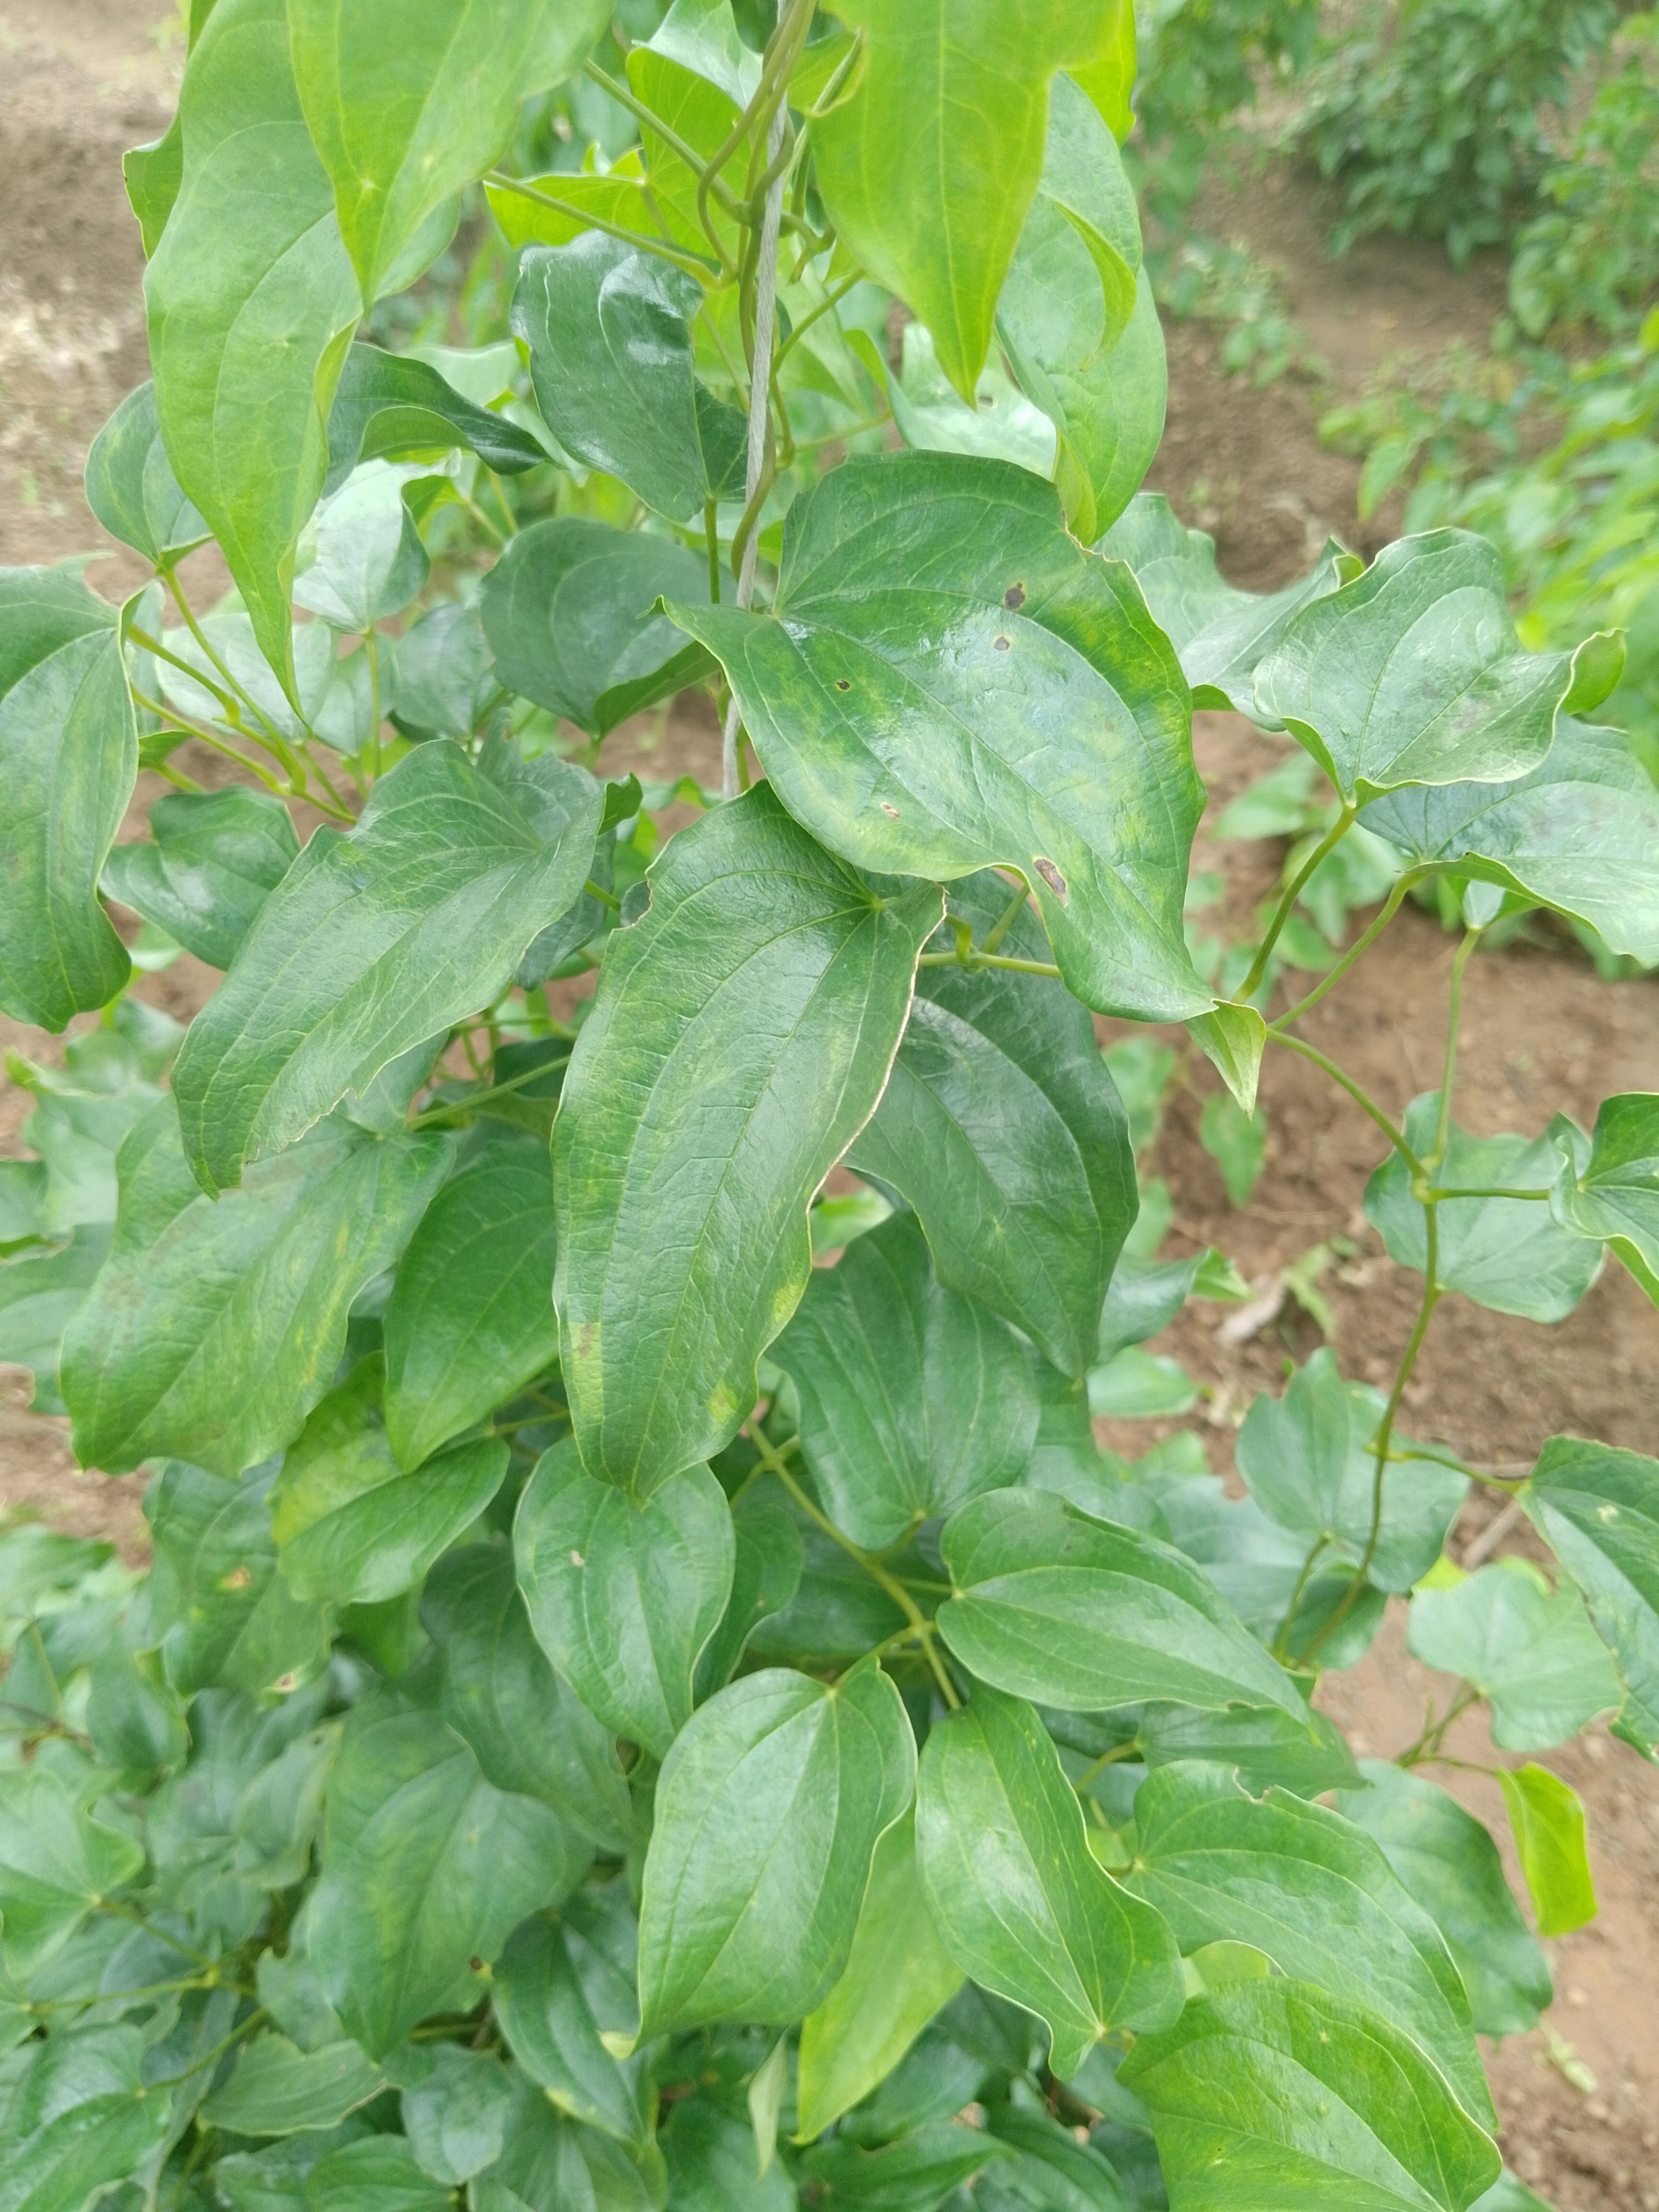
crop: yam
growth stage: vegetative
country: Nigeria
